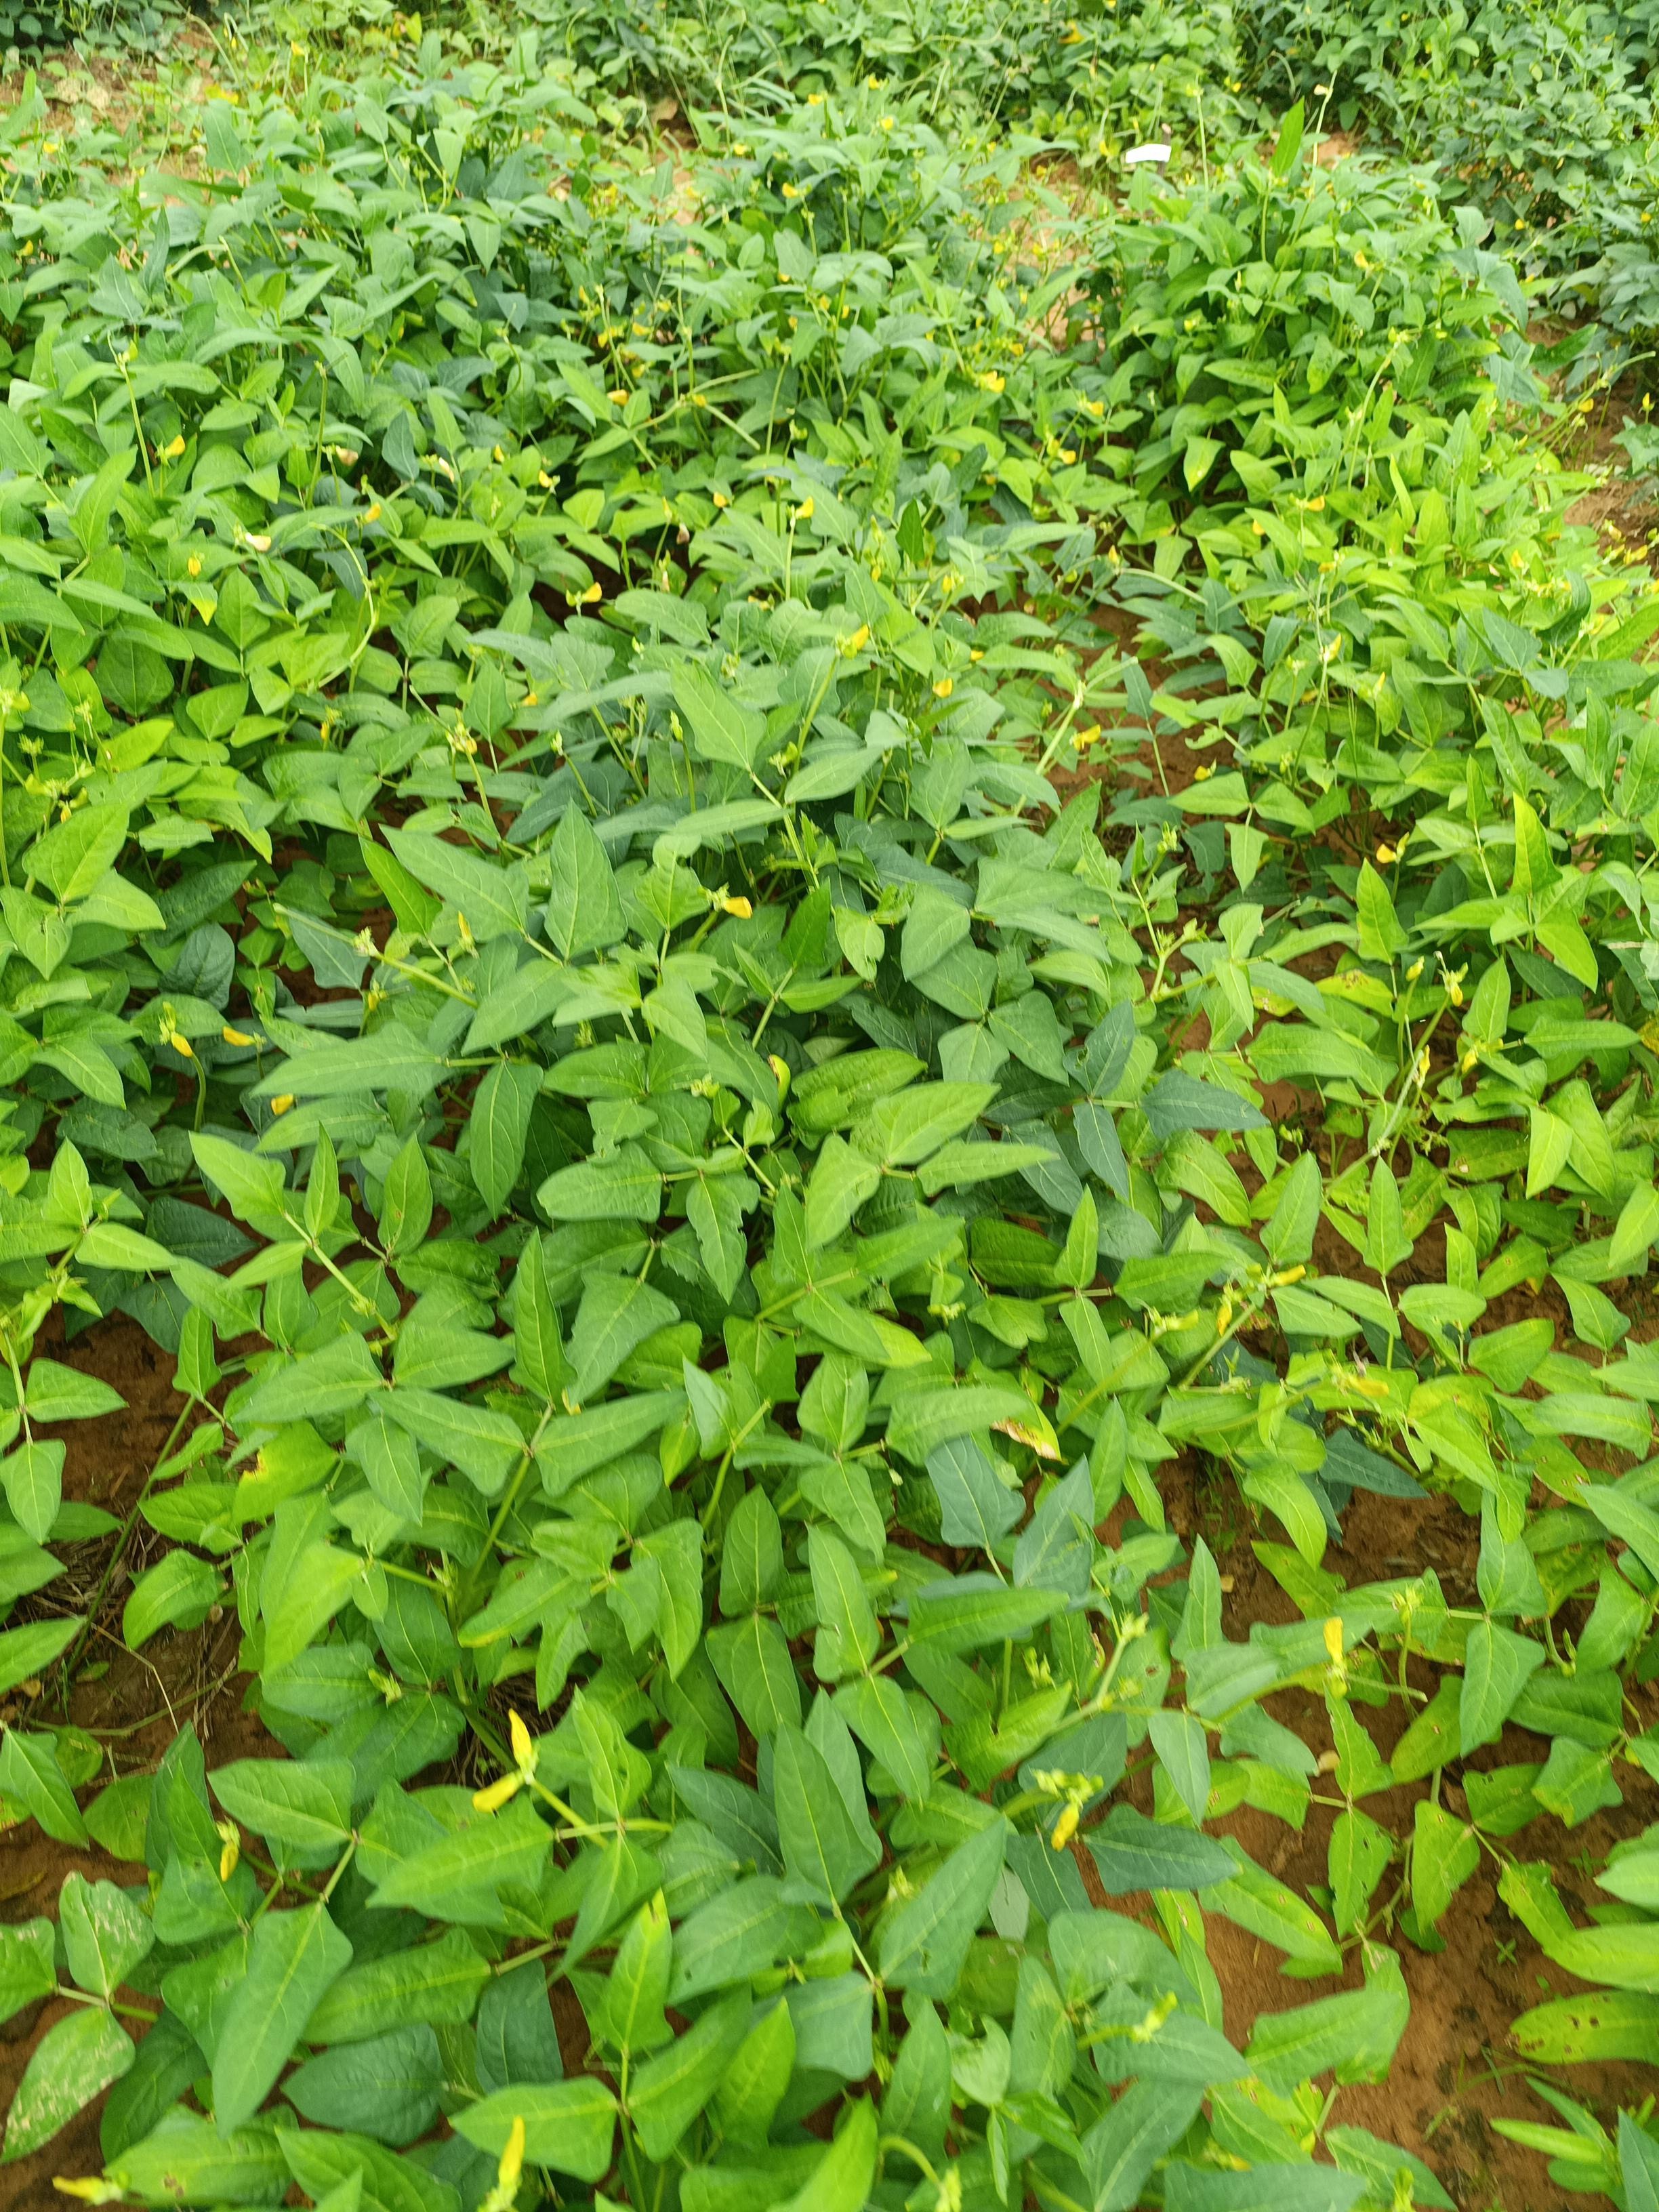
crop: cowpea
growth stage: development pod
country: Nigeria
